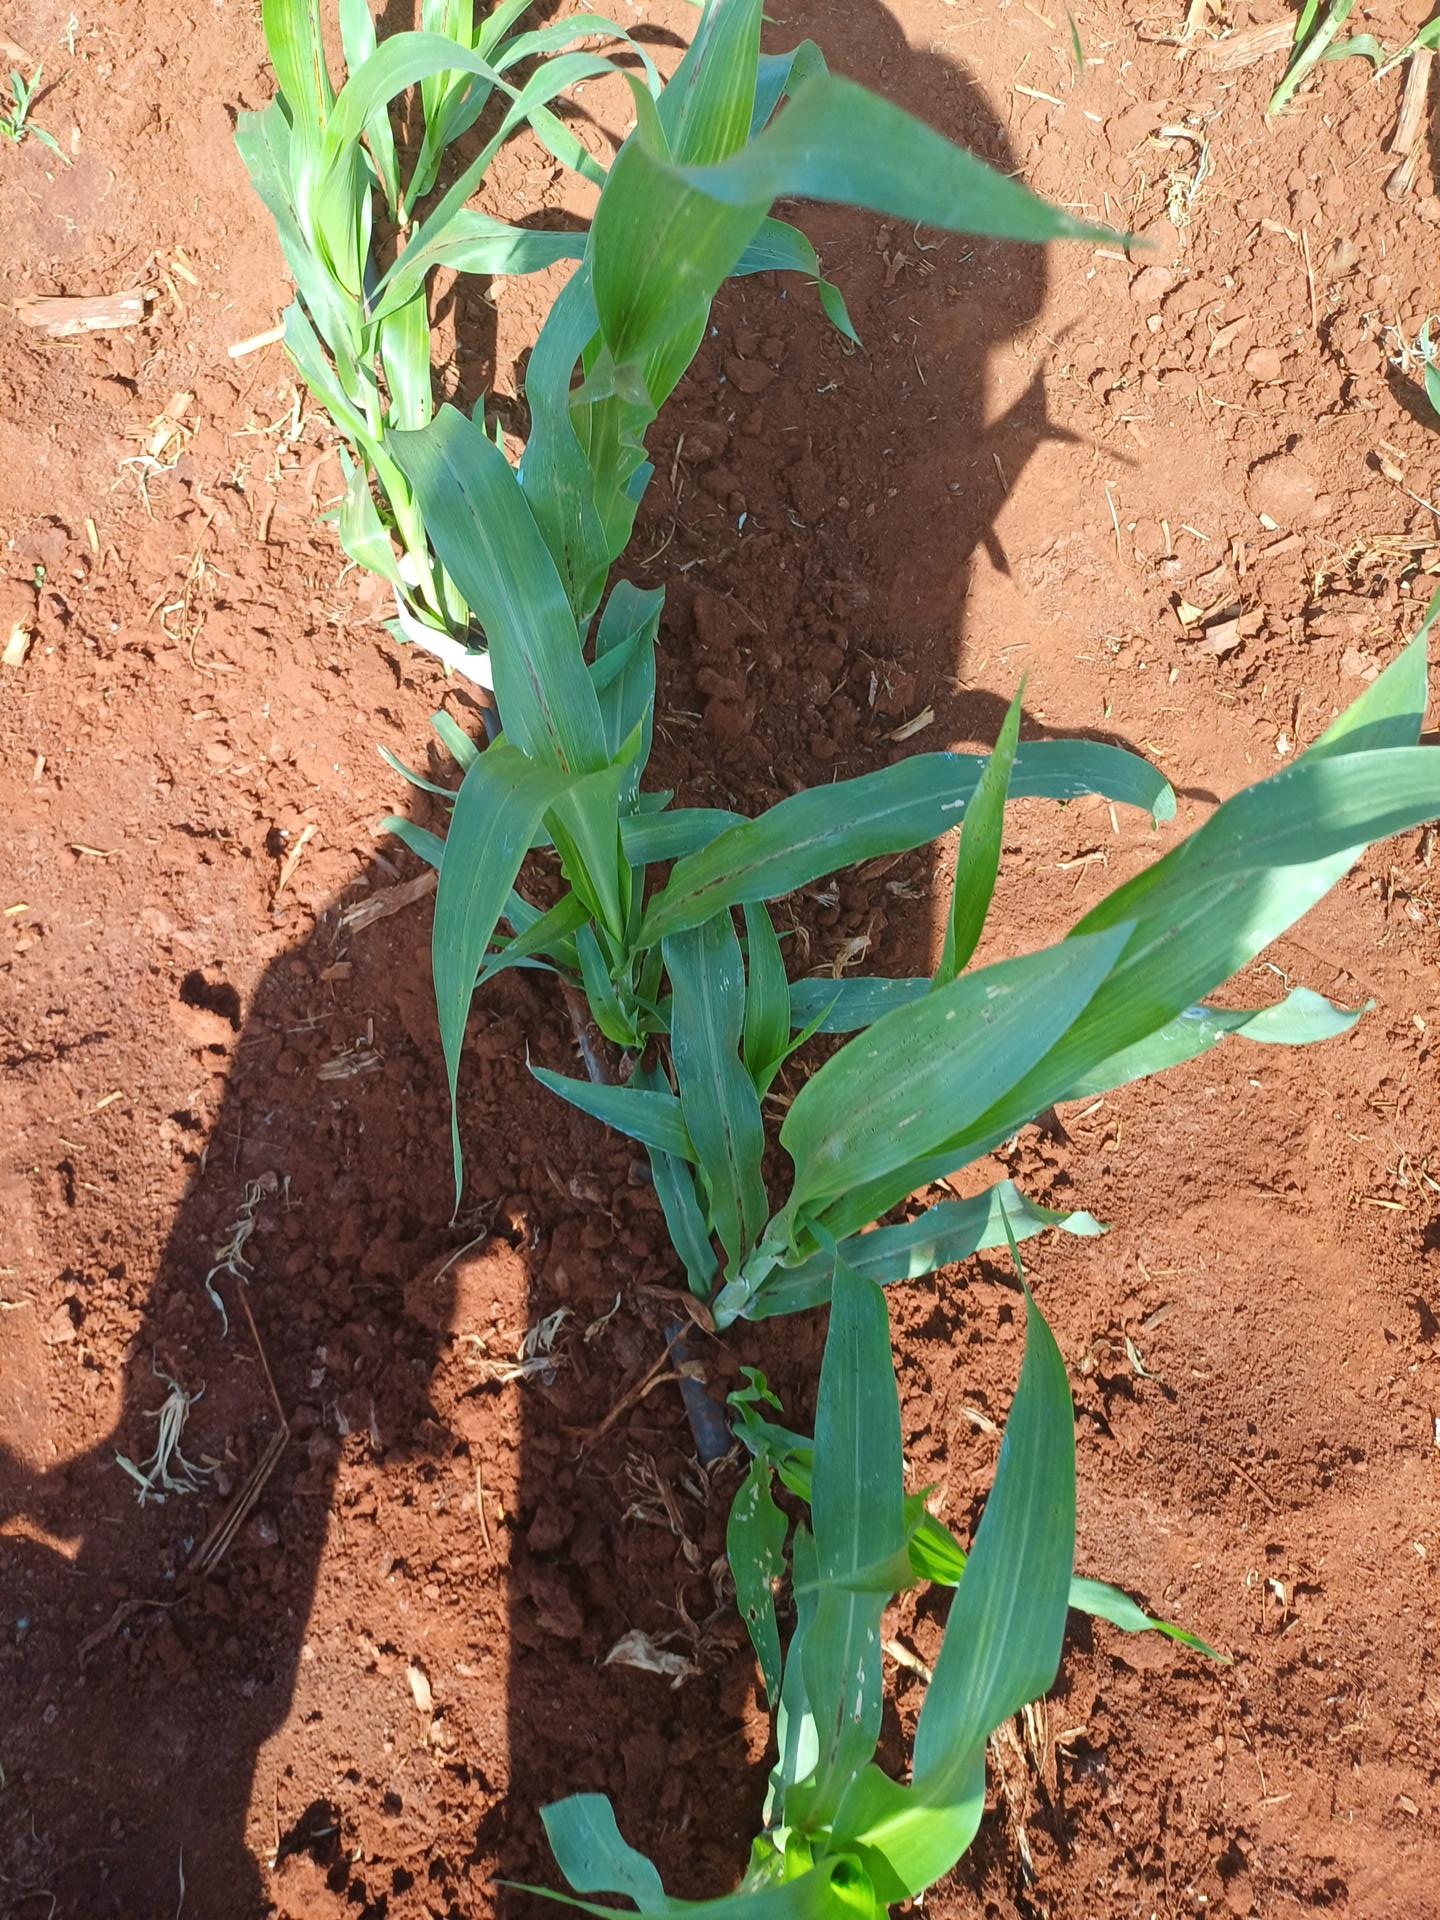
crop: sorghum
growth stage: vegetative
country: Kenya
